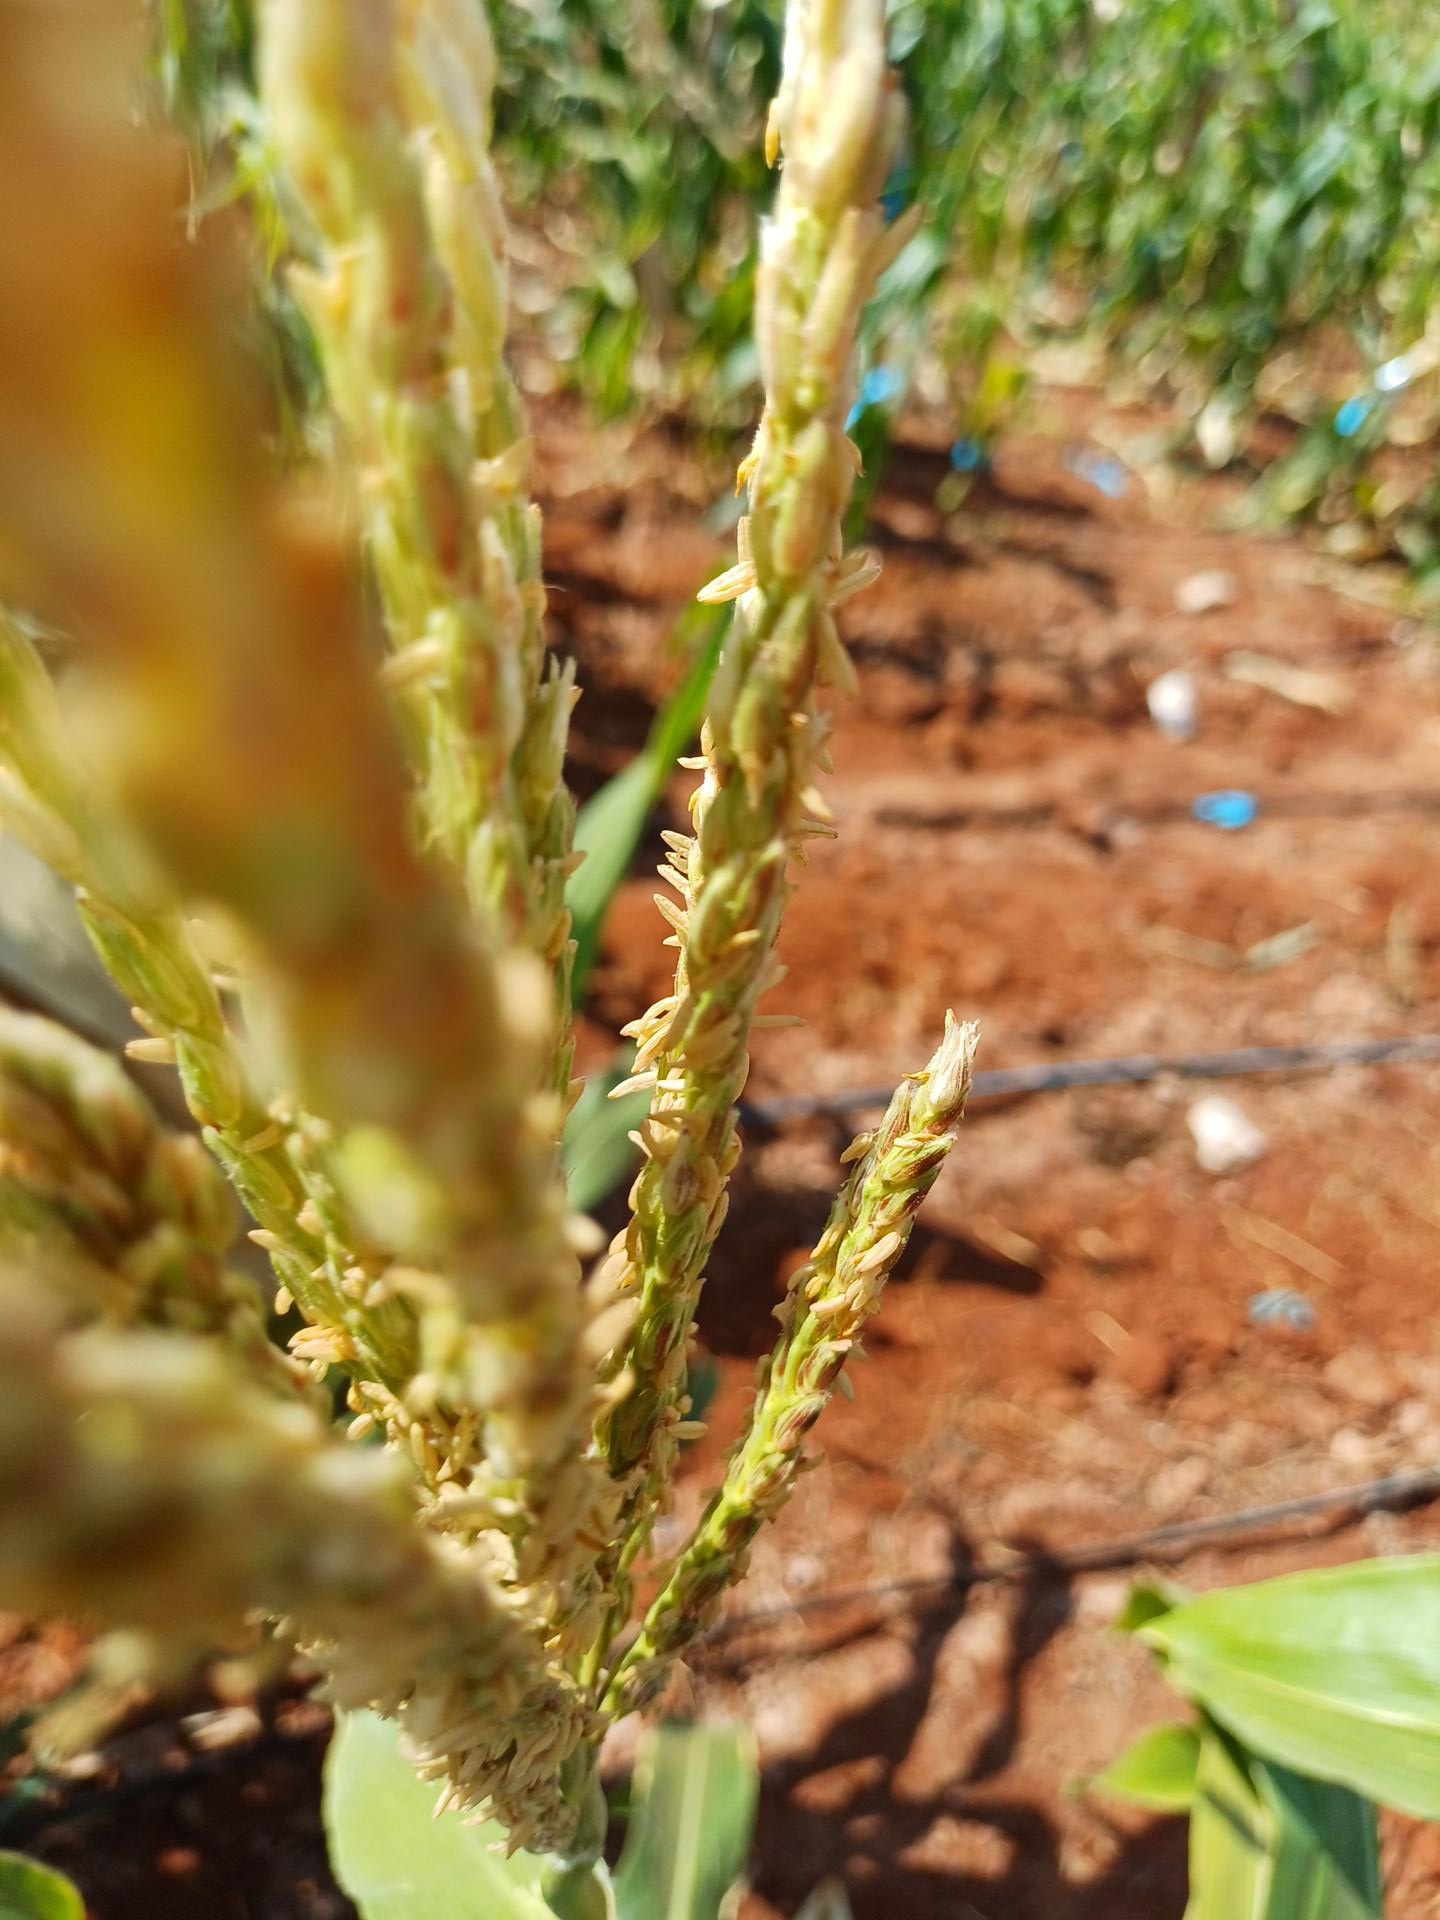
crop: maize
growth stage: flowering
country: Kenya
